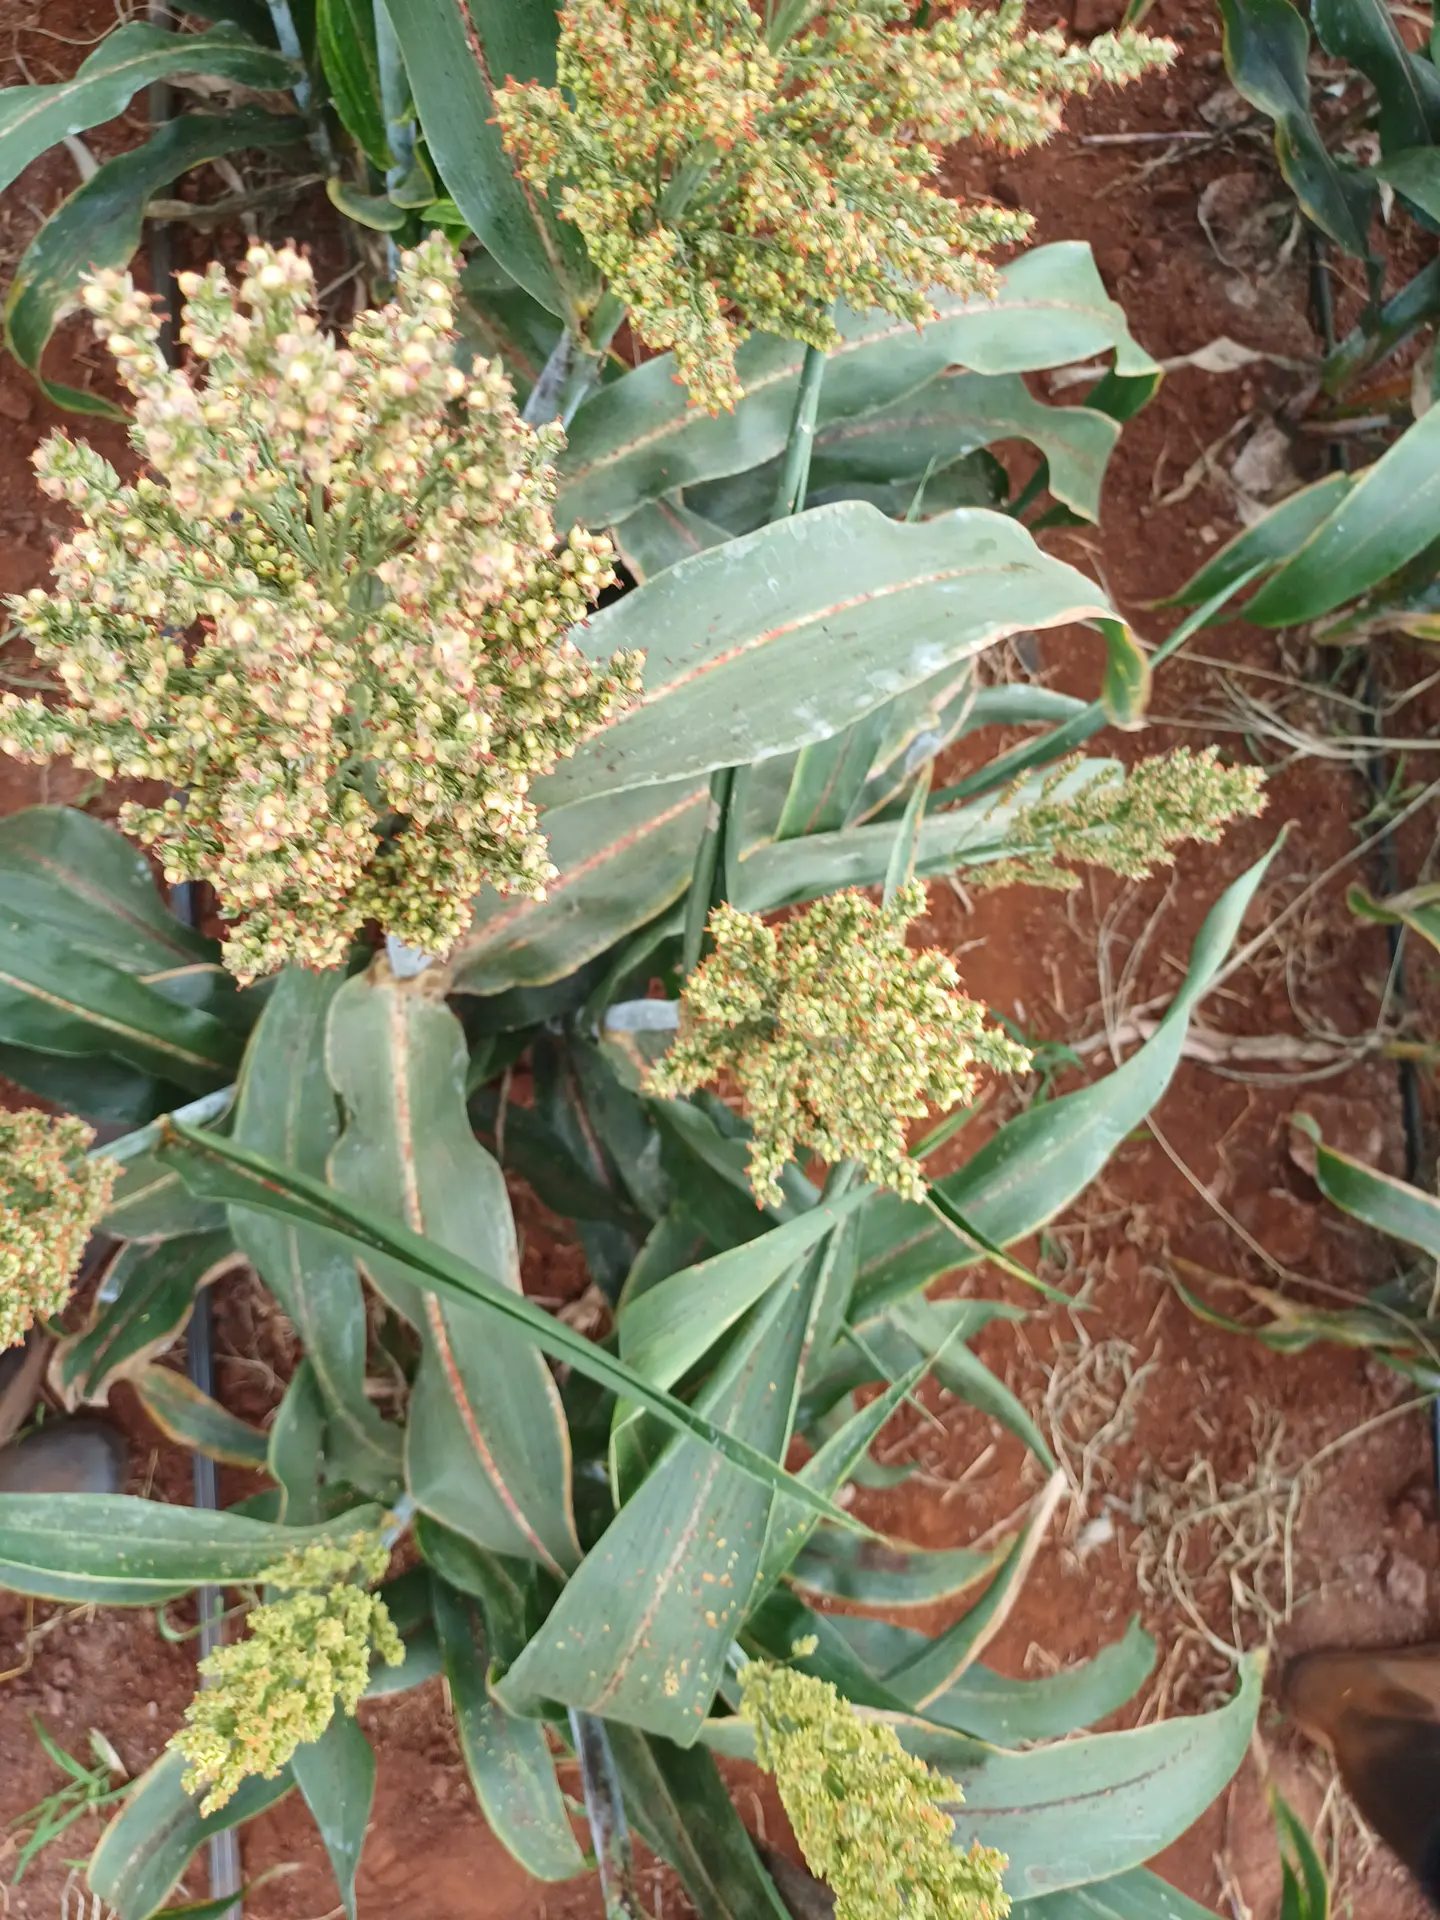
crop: sorghum
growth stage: filling grain
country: Kenya
